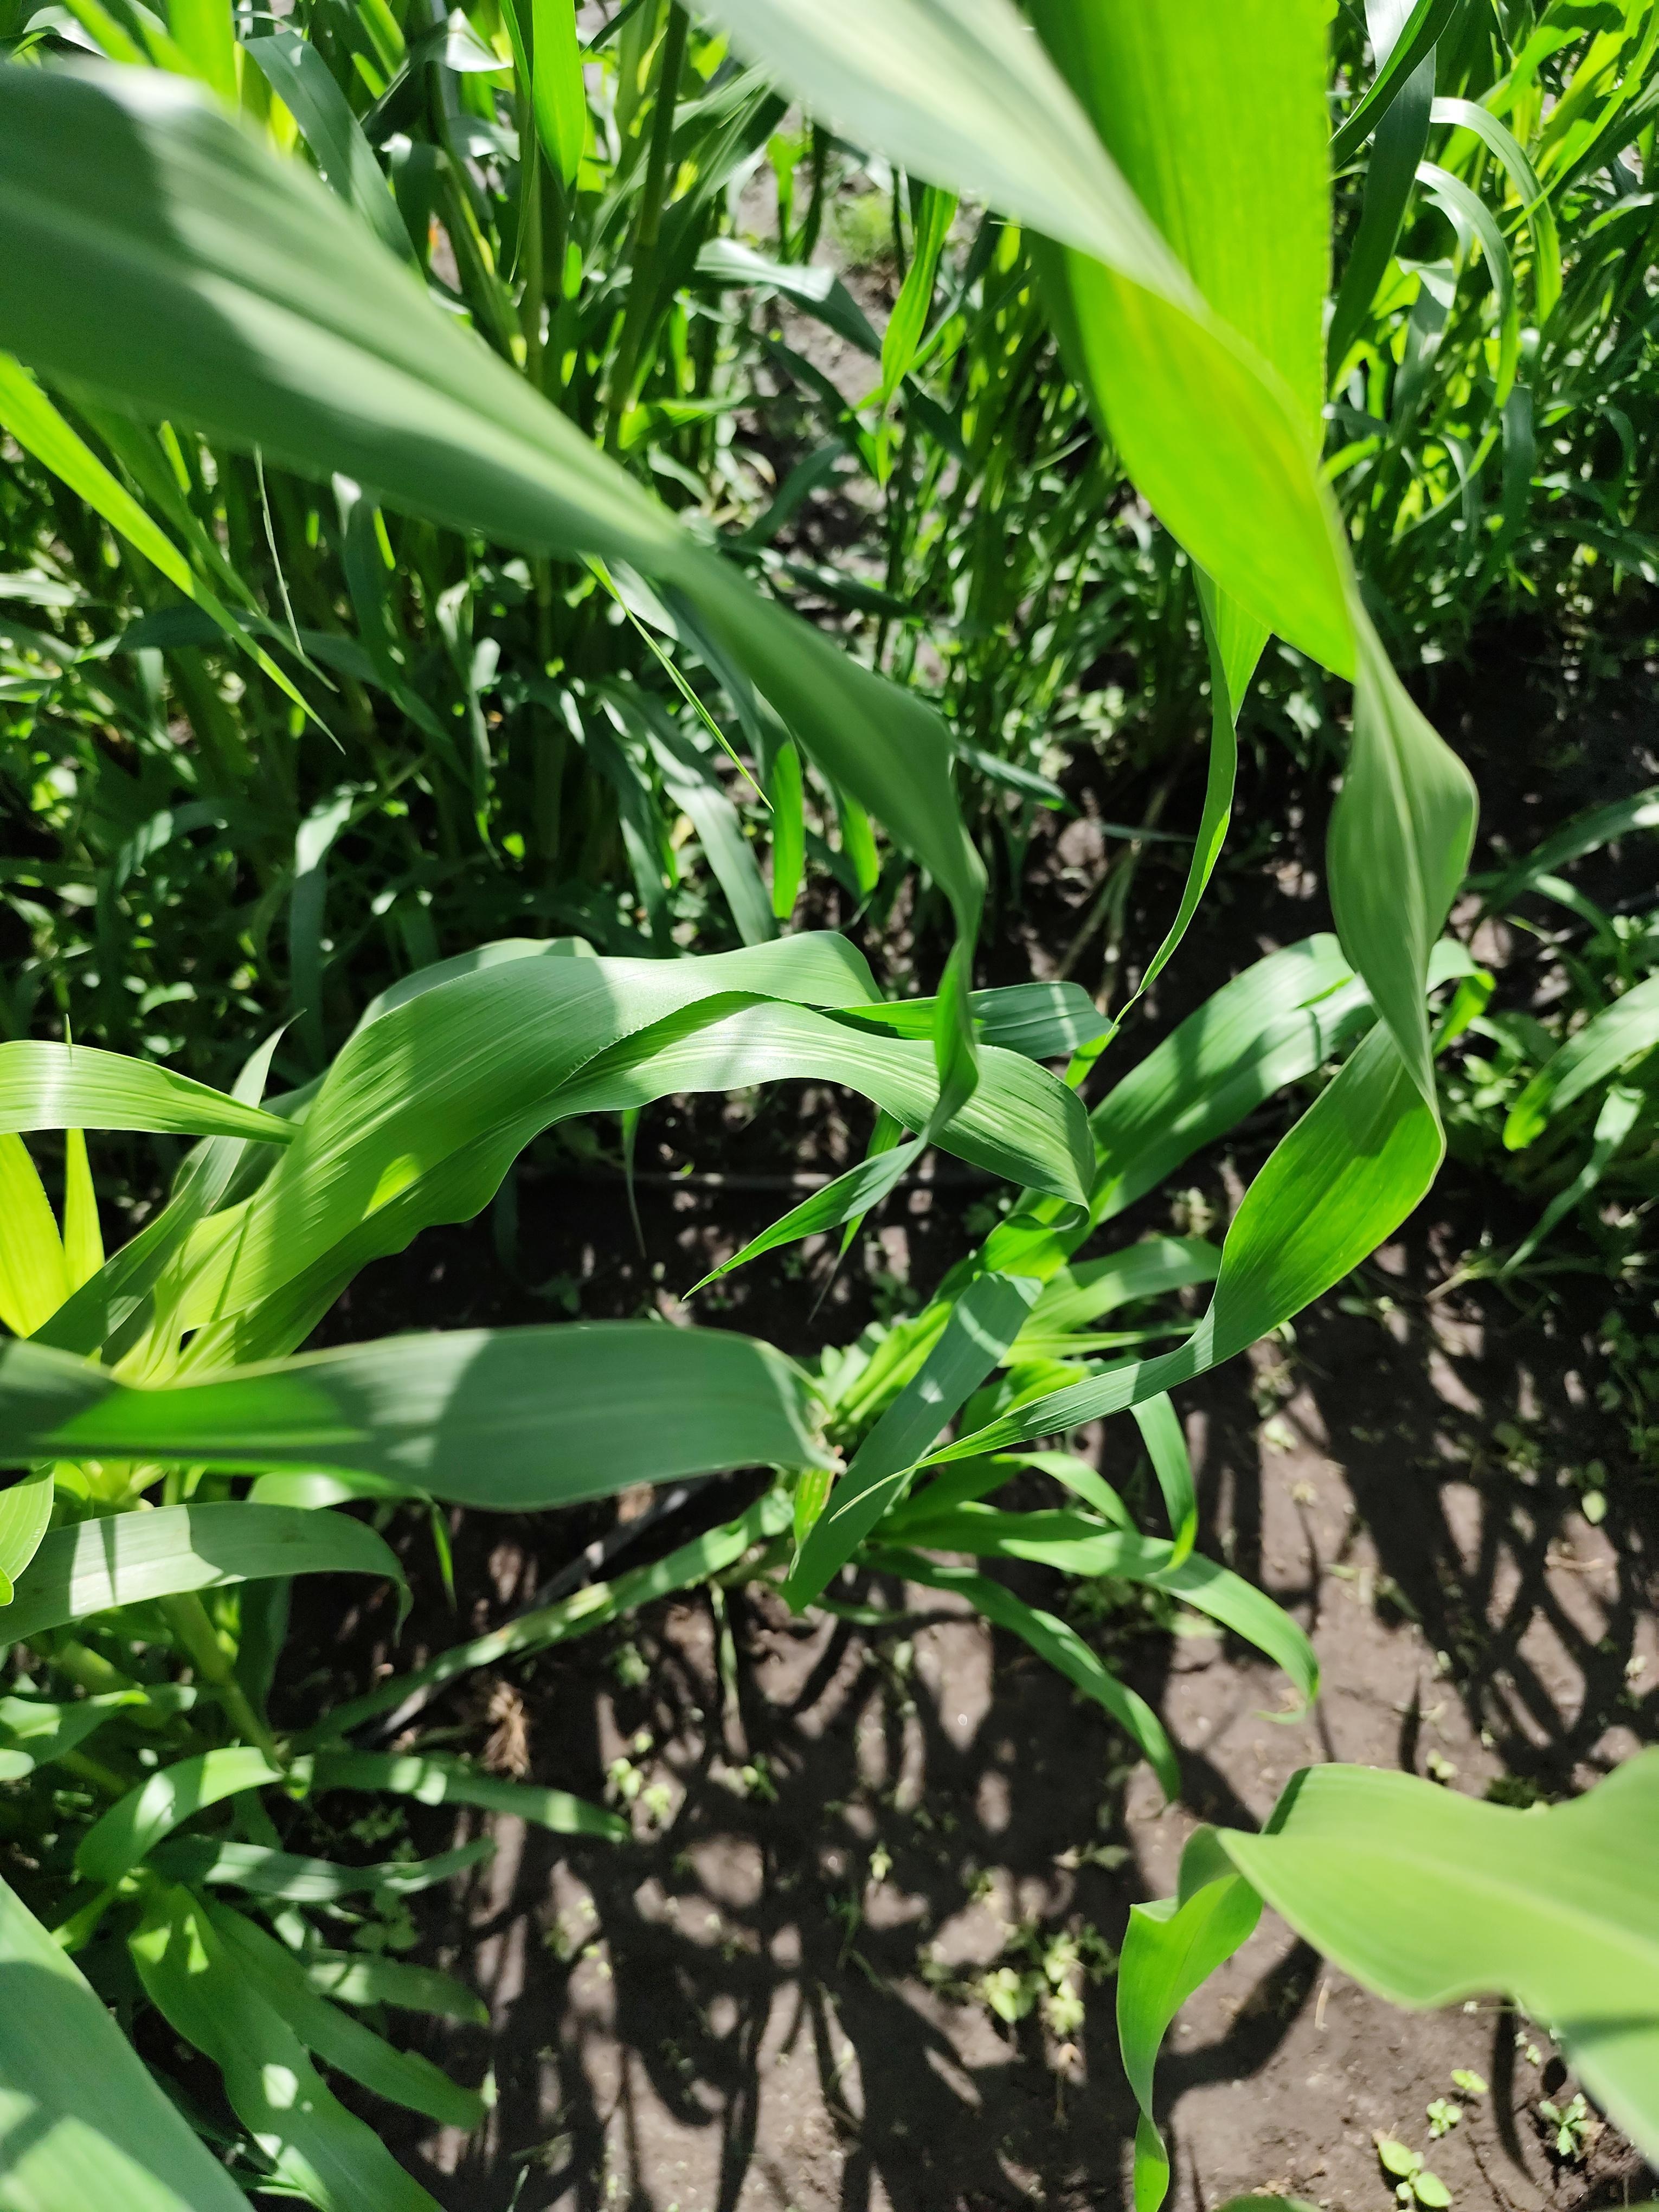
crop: pearl millet
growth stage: heading tuber
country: Tanzania
